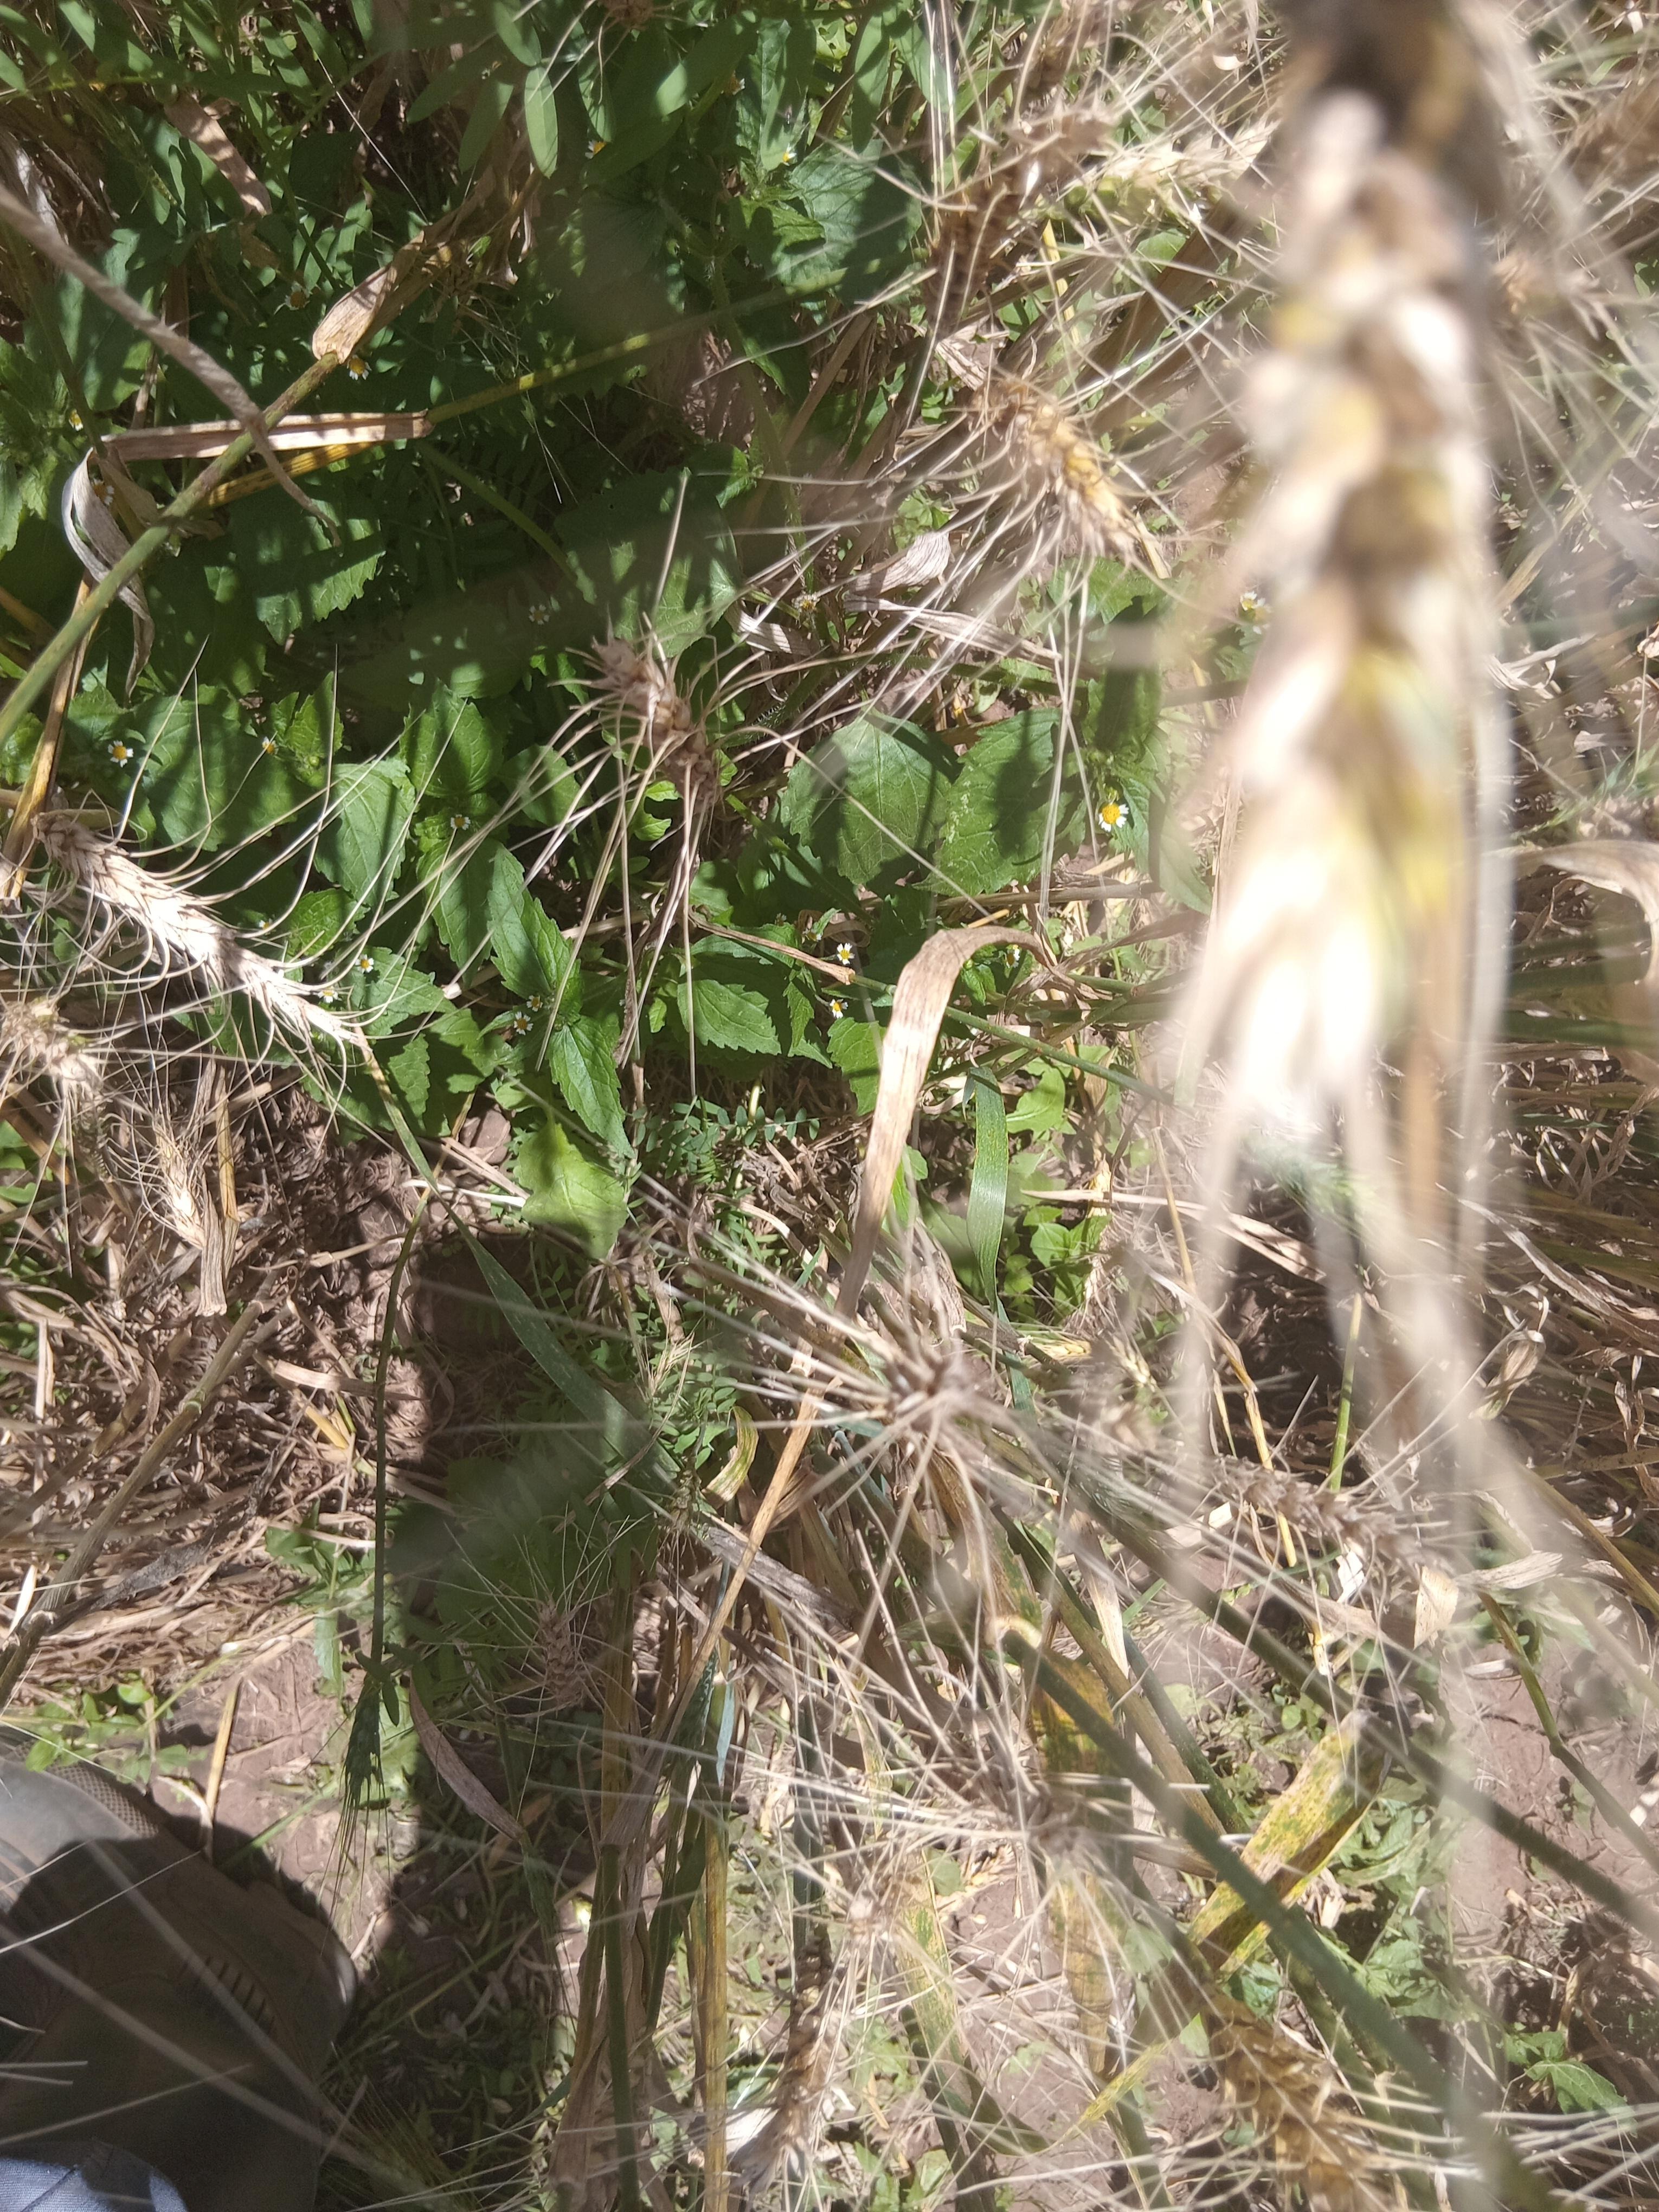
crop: wheat
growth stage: maturity
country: Kenya
